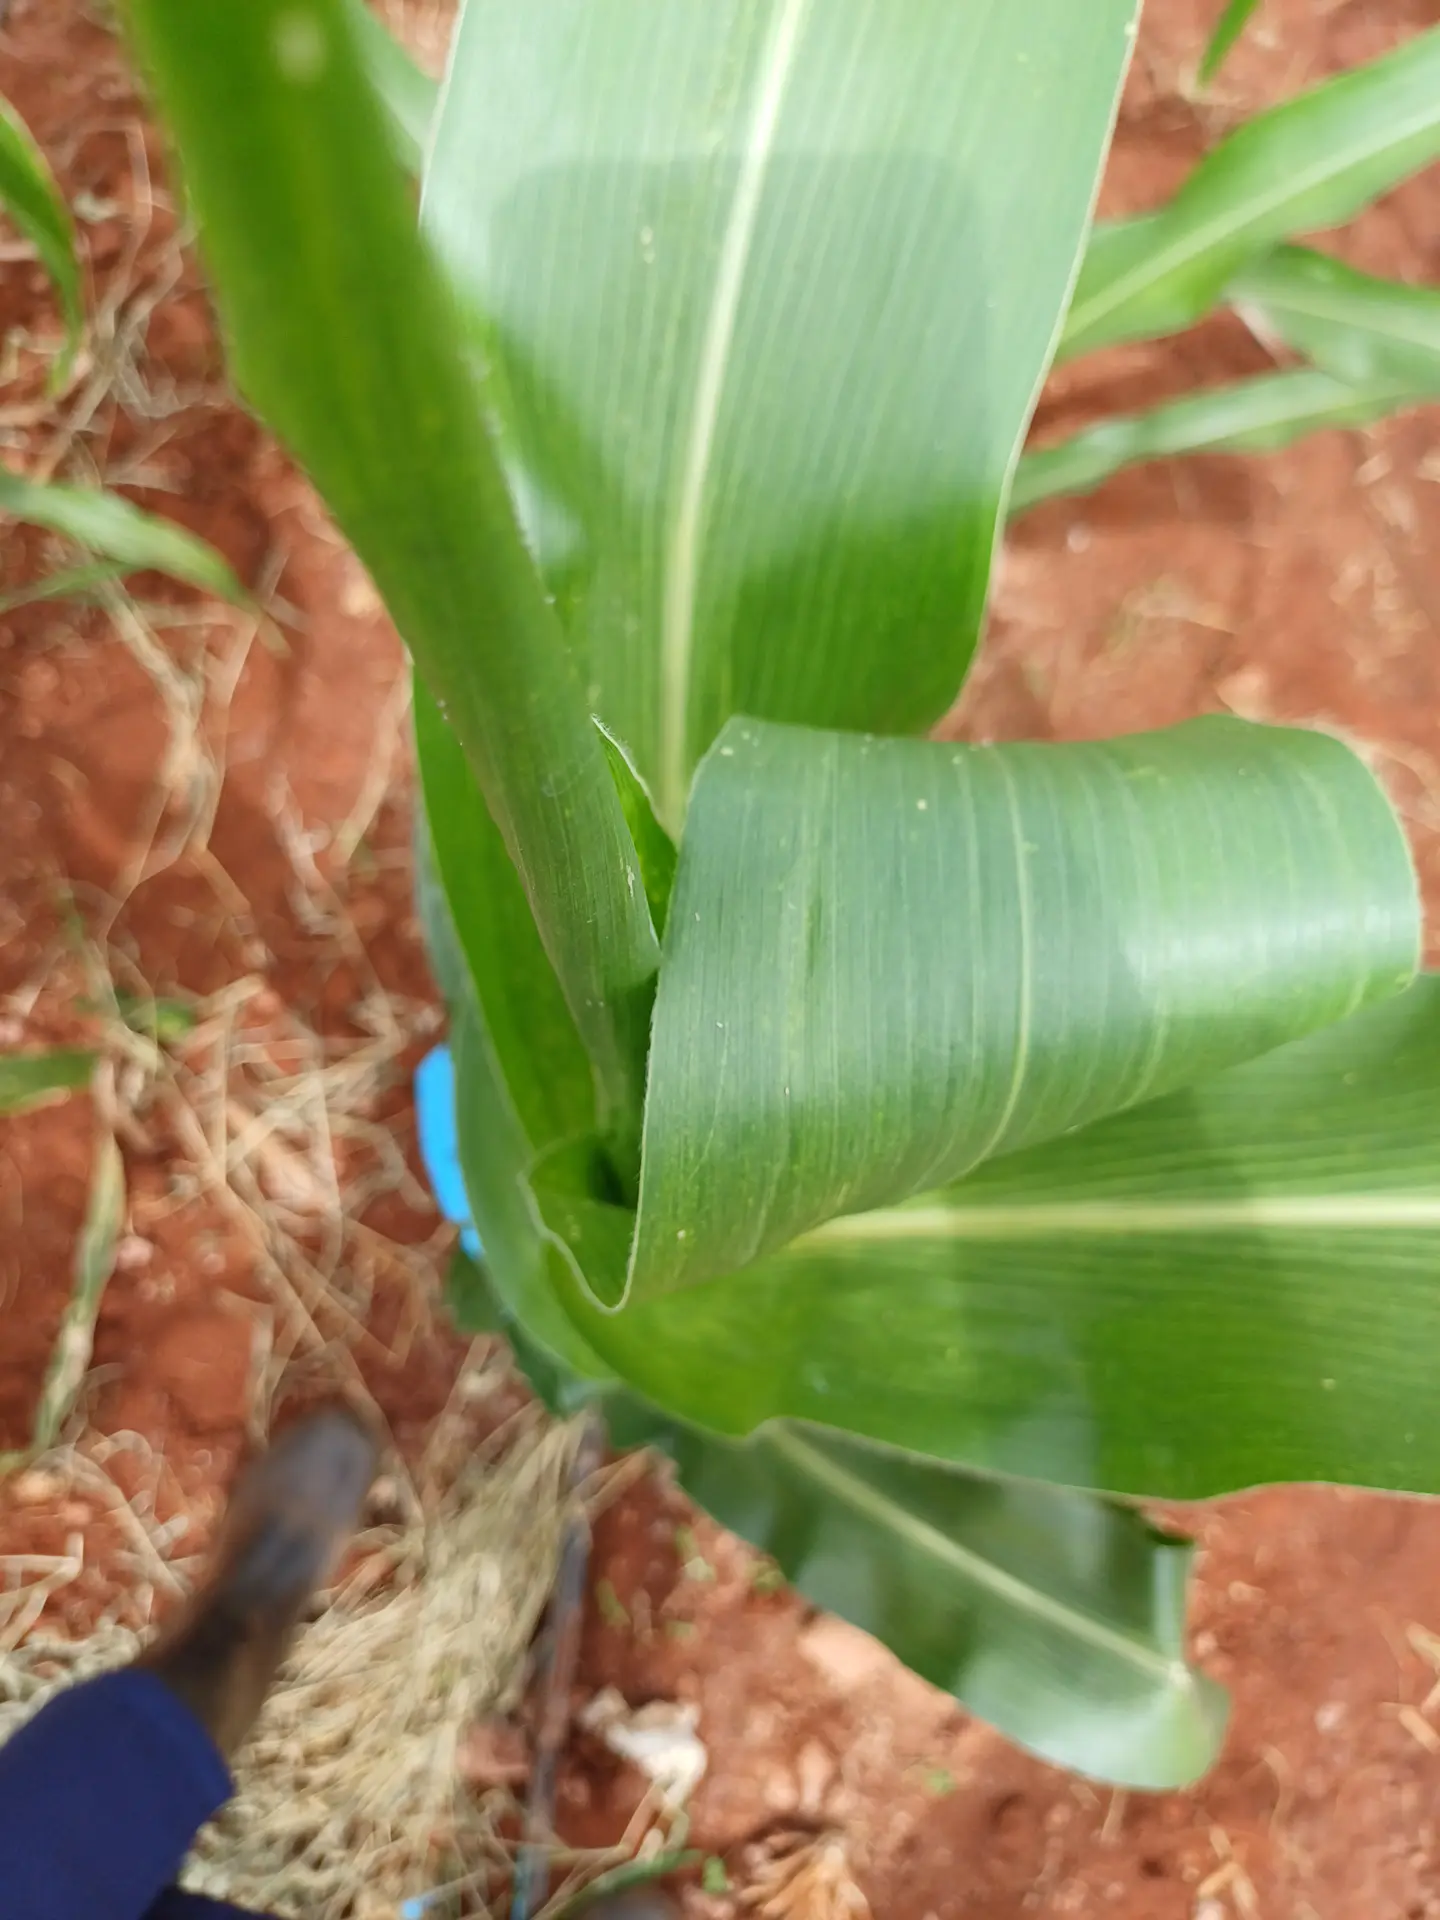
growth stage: vegetative
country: Kenya
